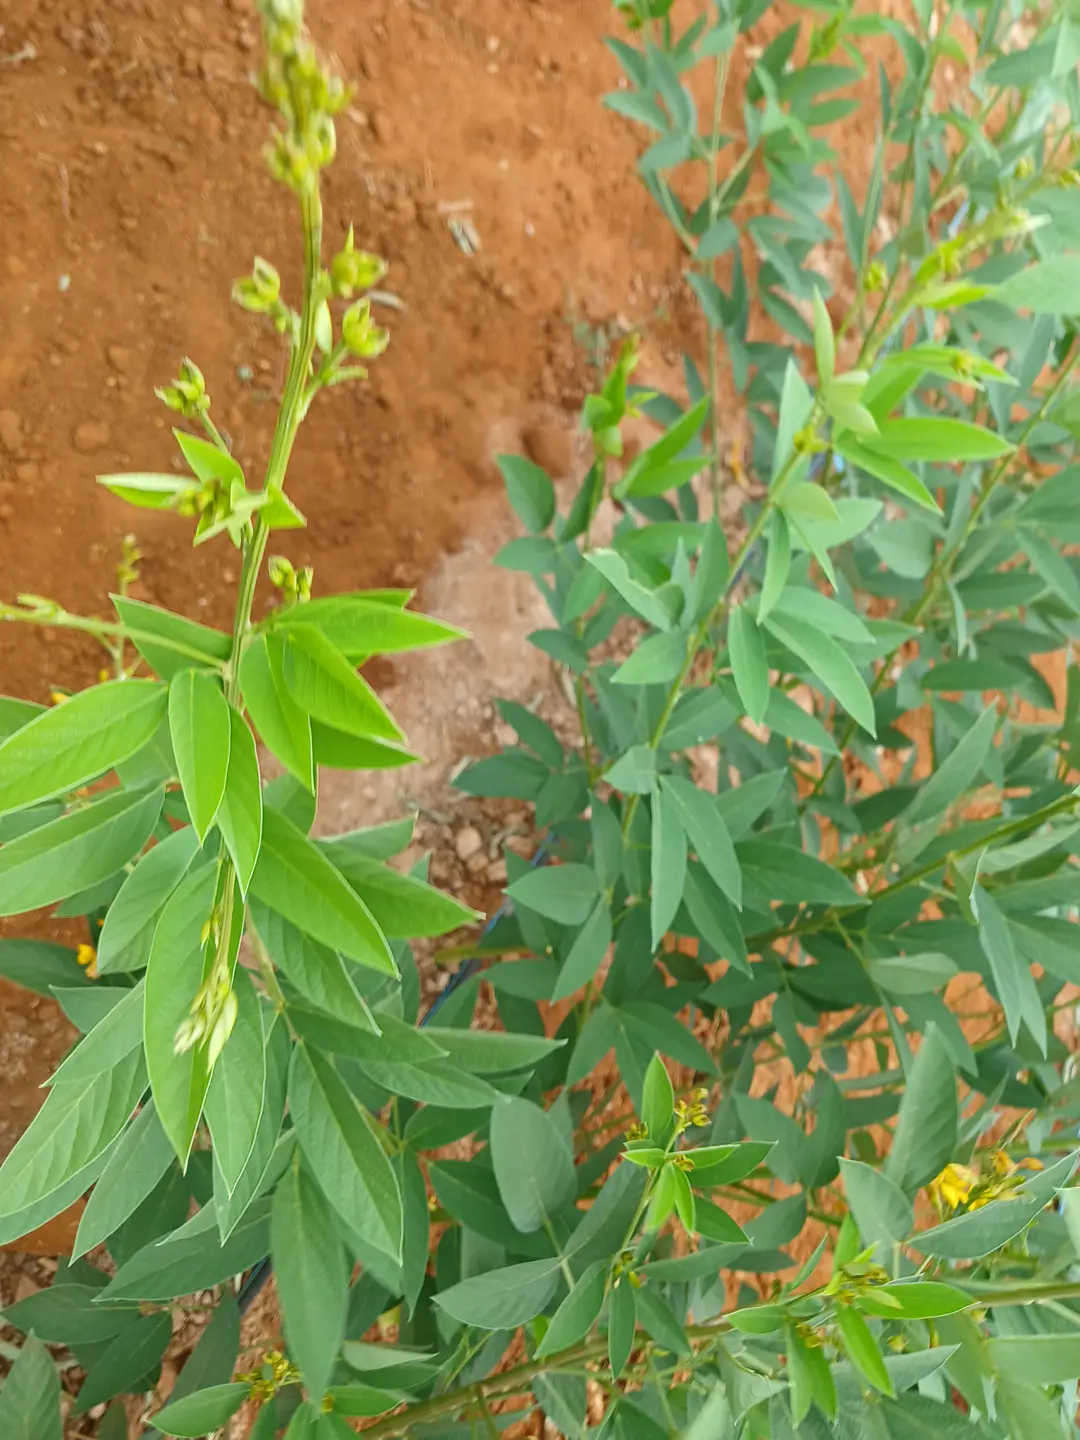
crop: pigeonpea
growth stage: vegetative
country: Kenya
